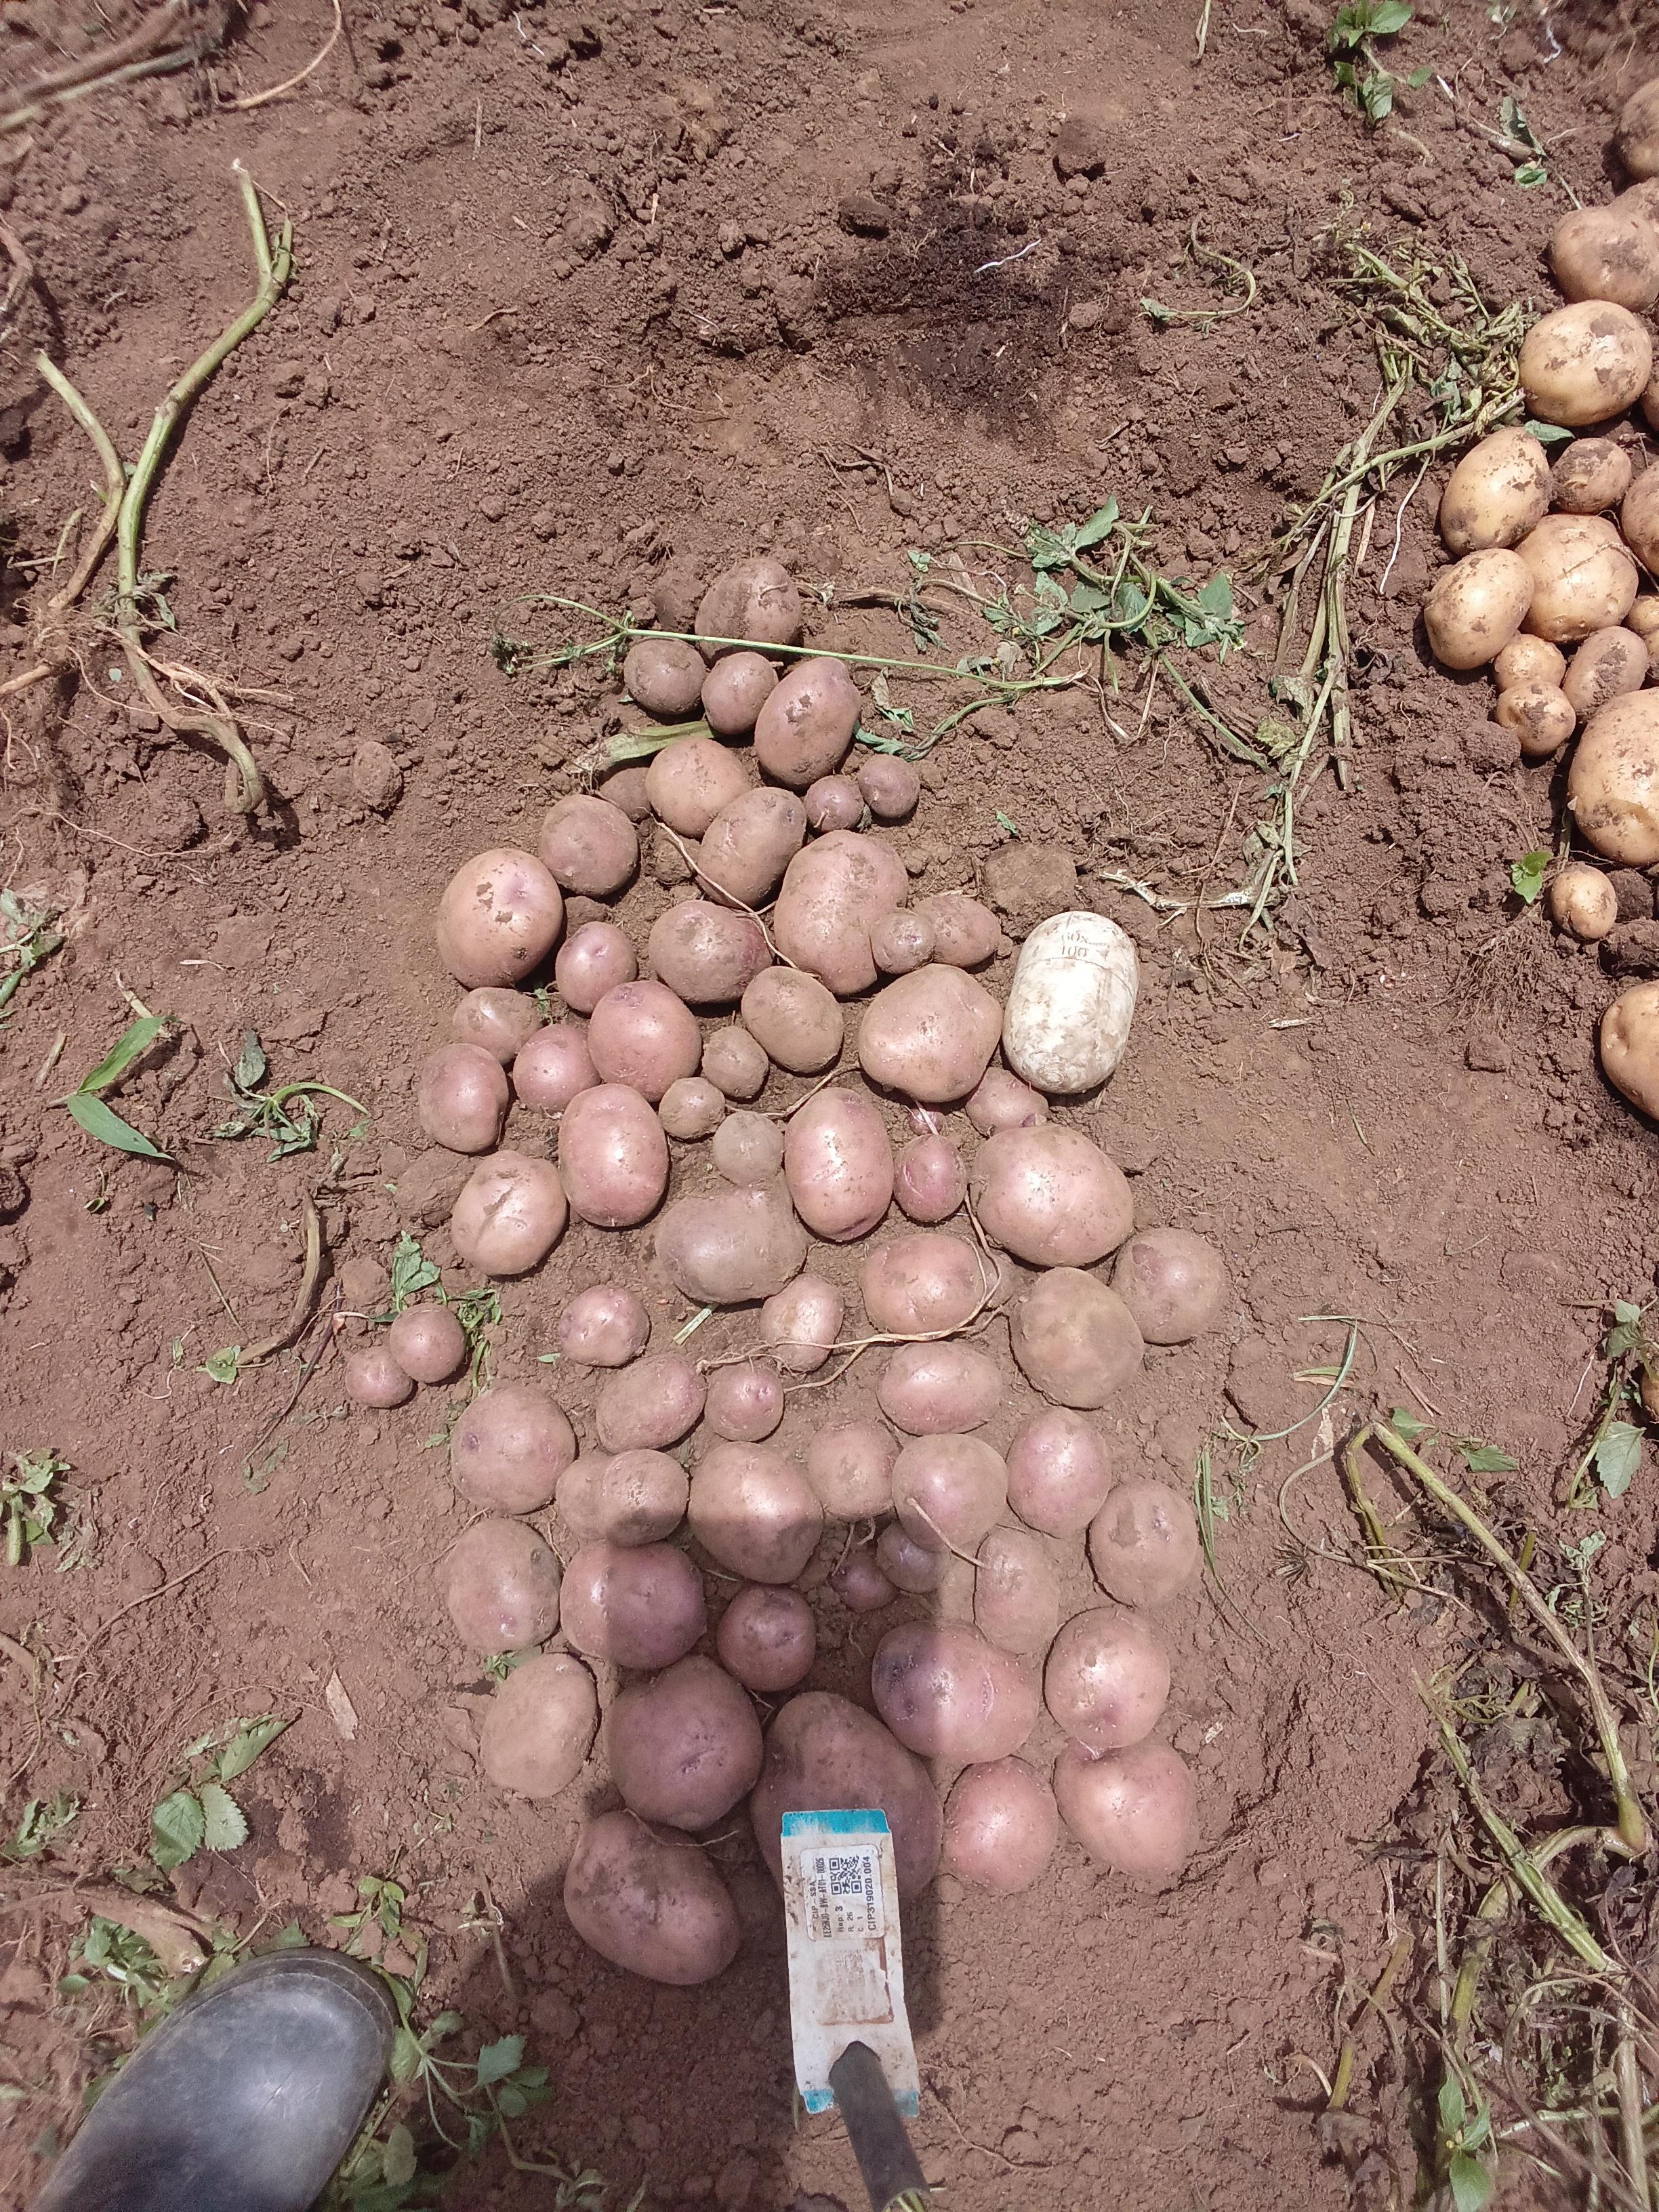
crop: potato
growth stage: harvest
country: Kenya
